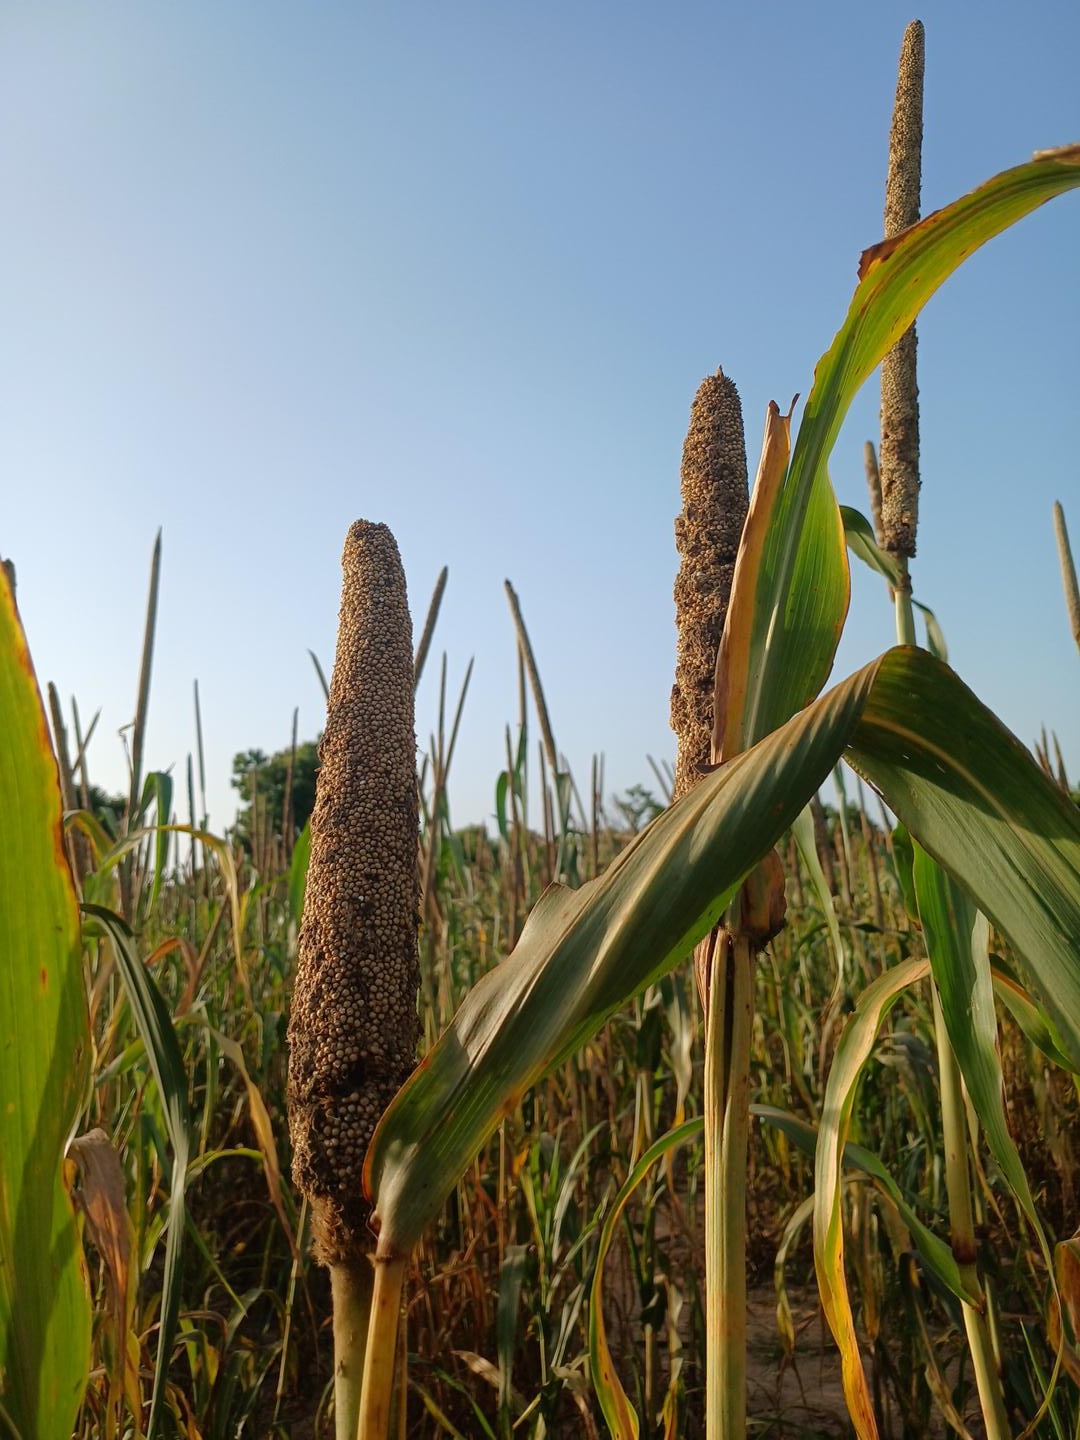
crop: pearl millet
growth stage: maturity
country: Senegal
